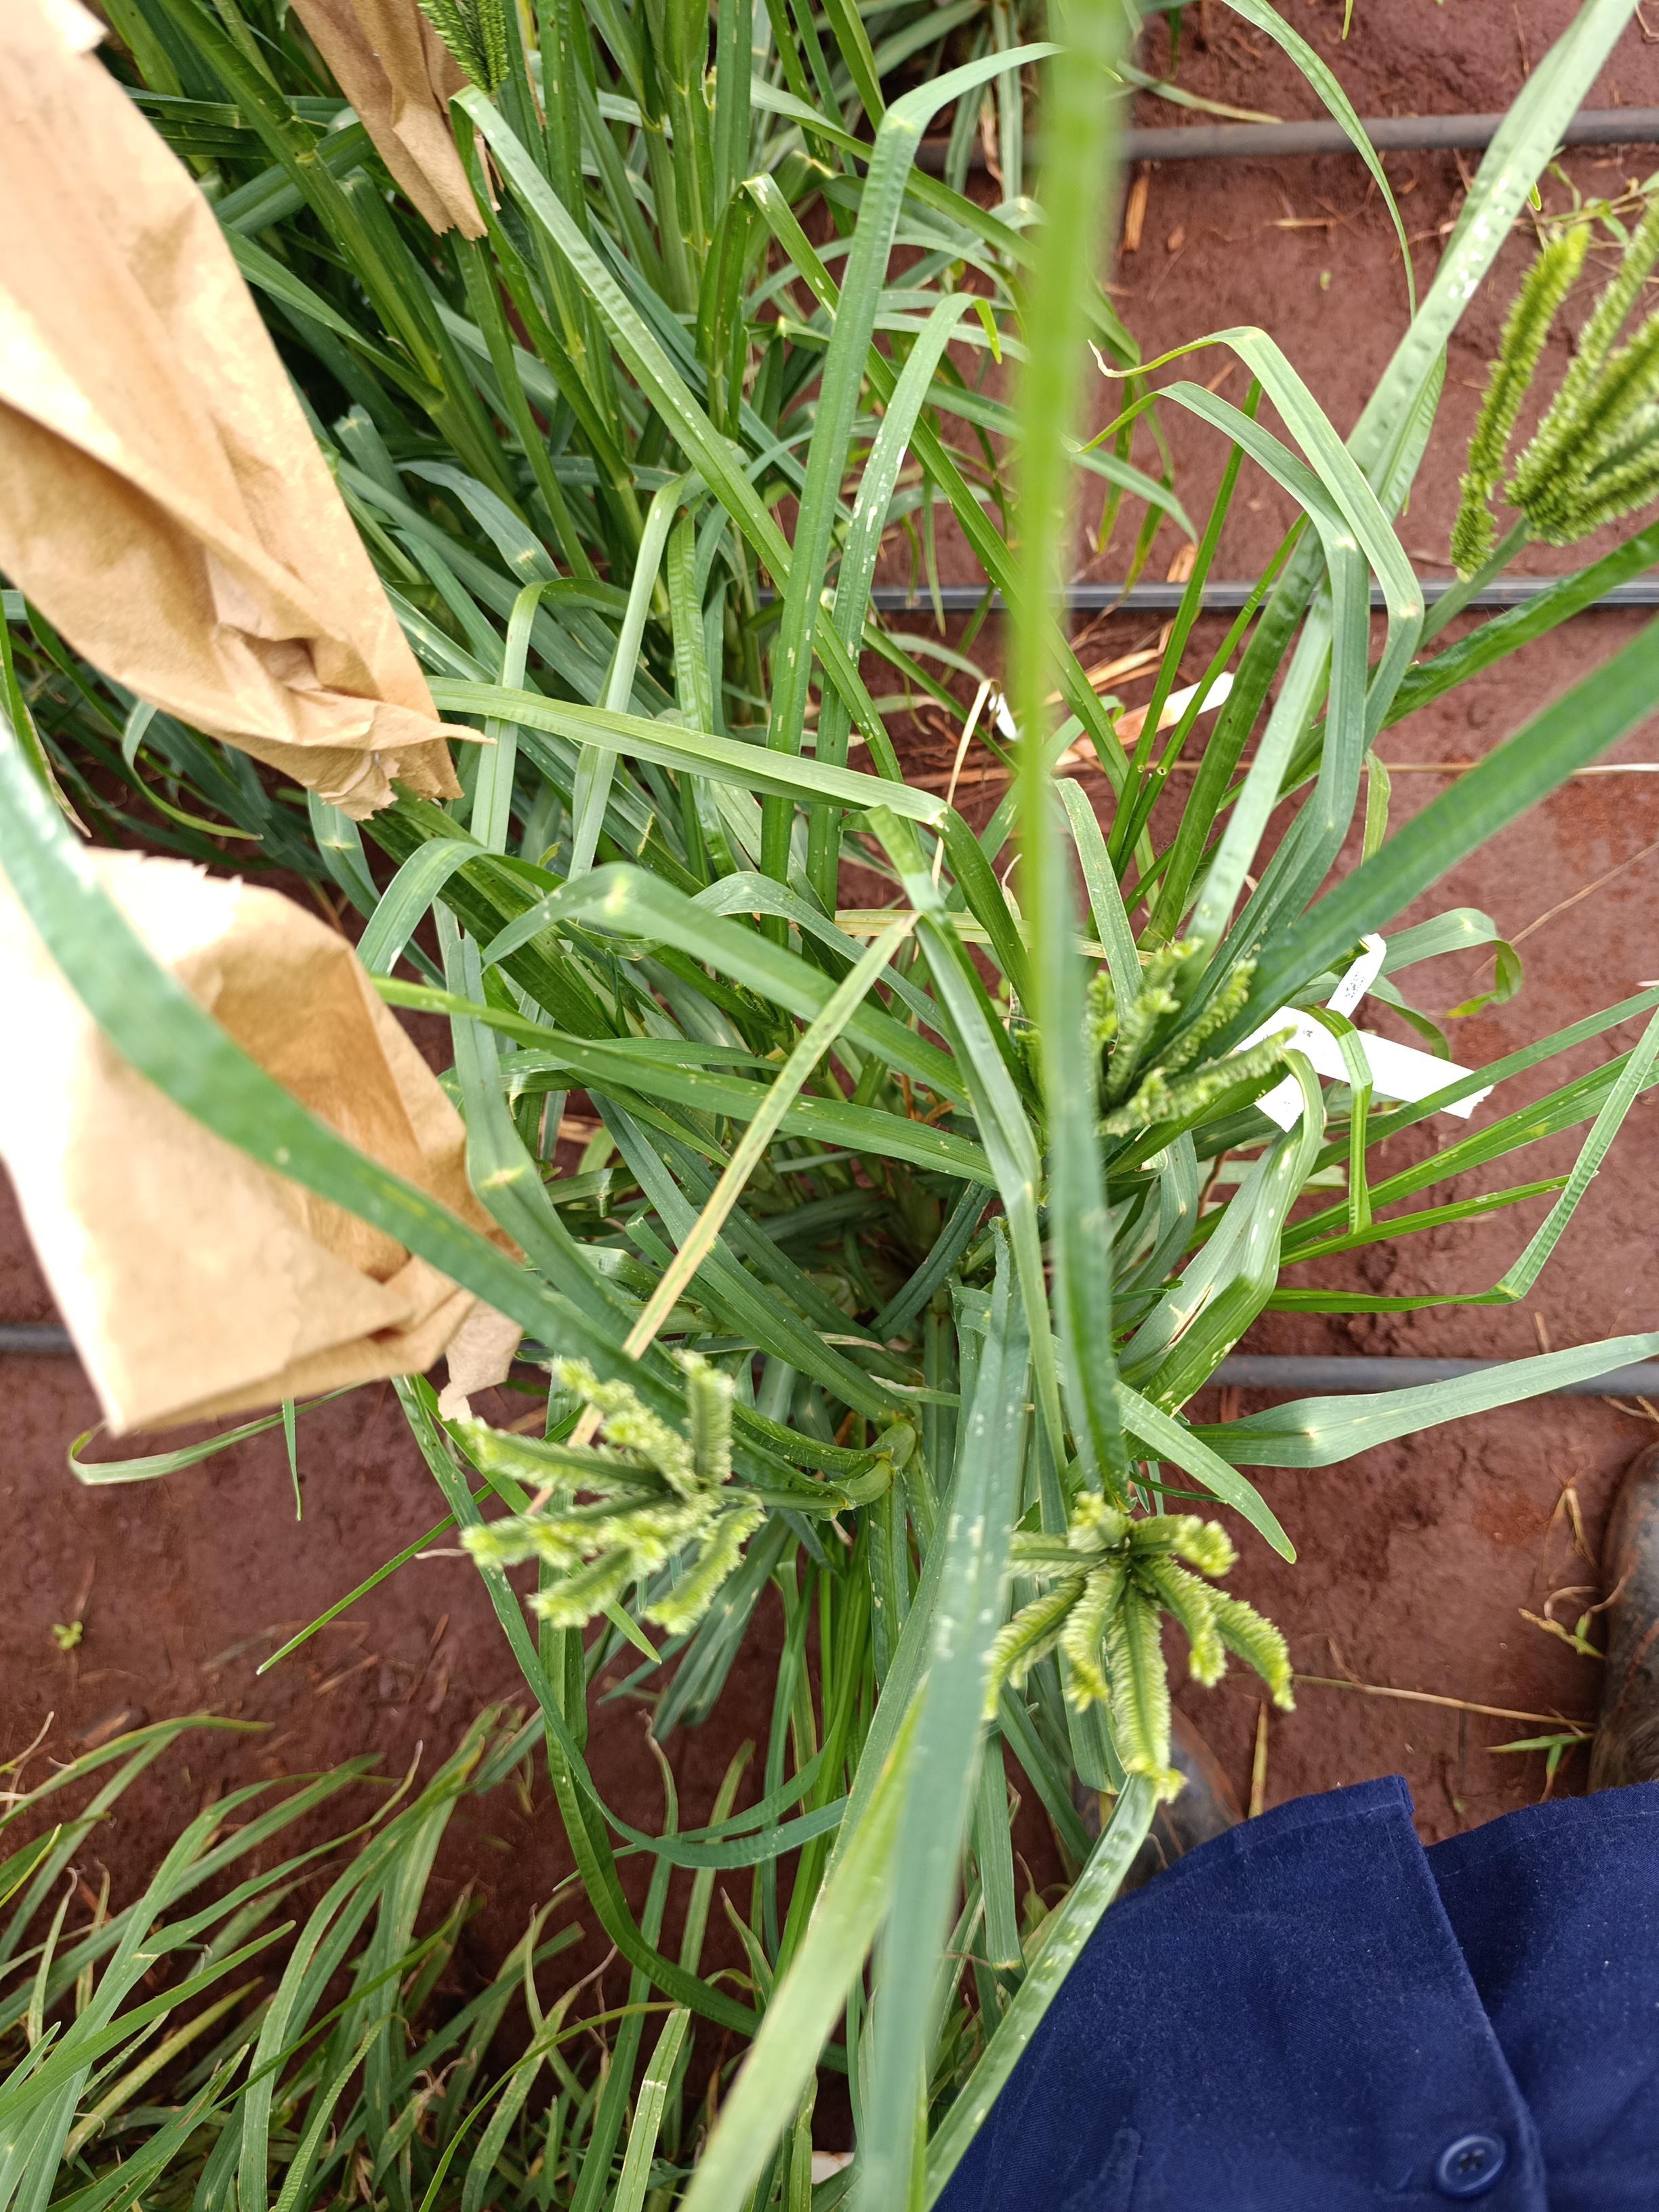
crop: finger millet
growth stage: flowering
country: Kenya
